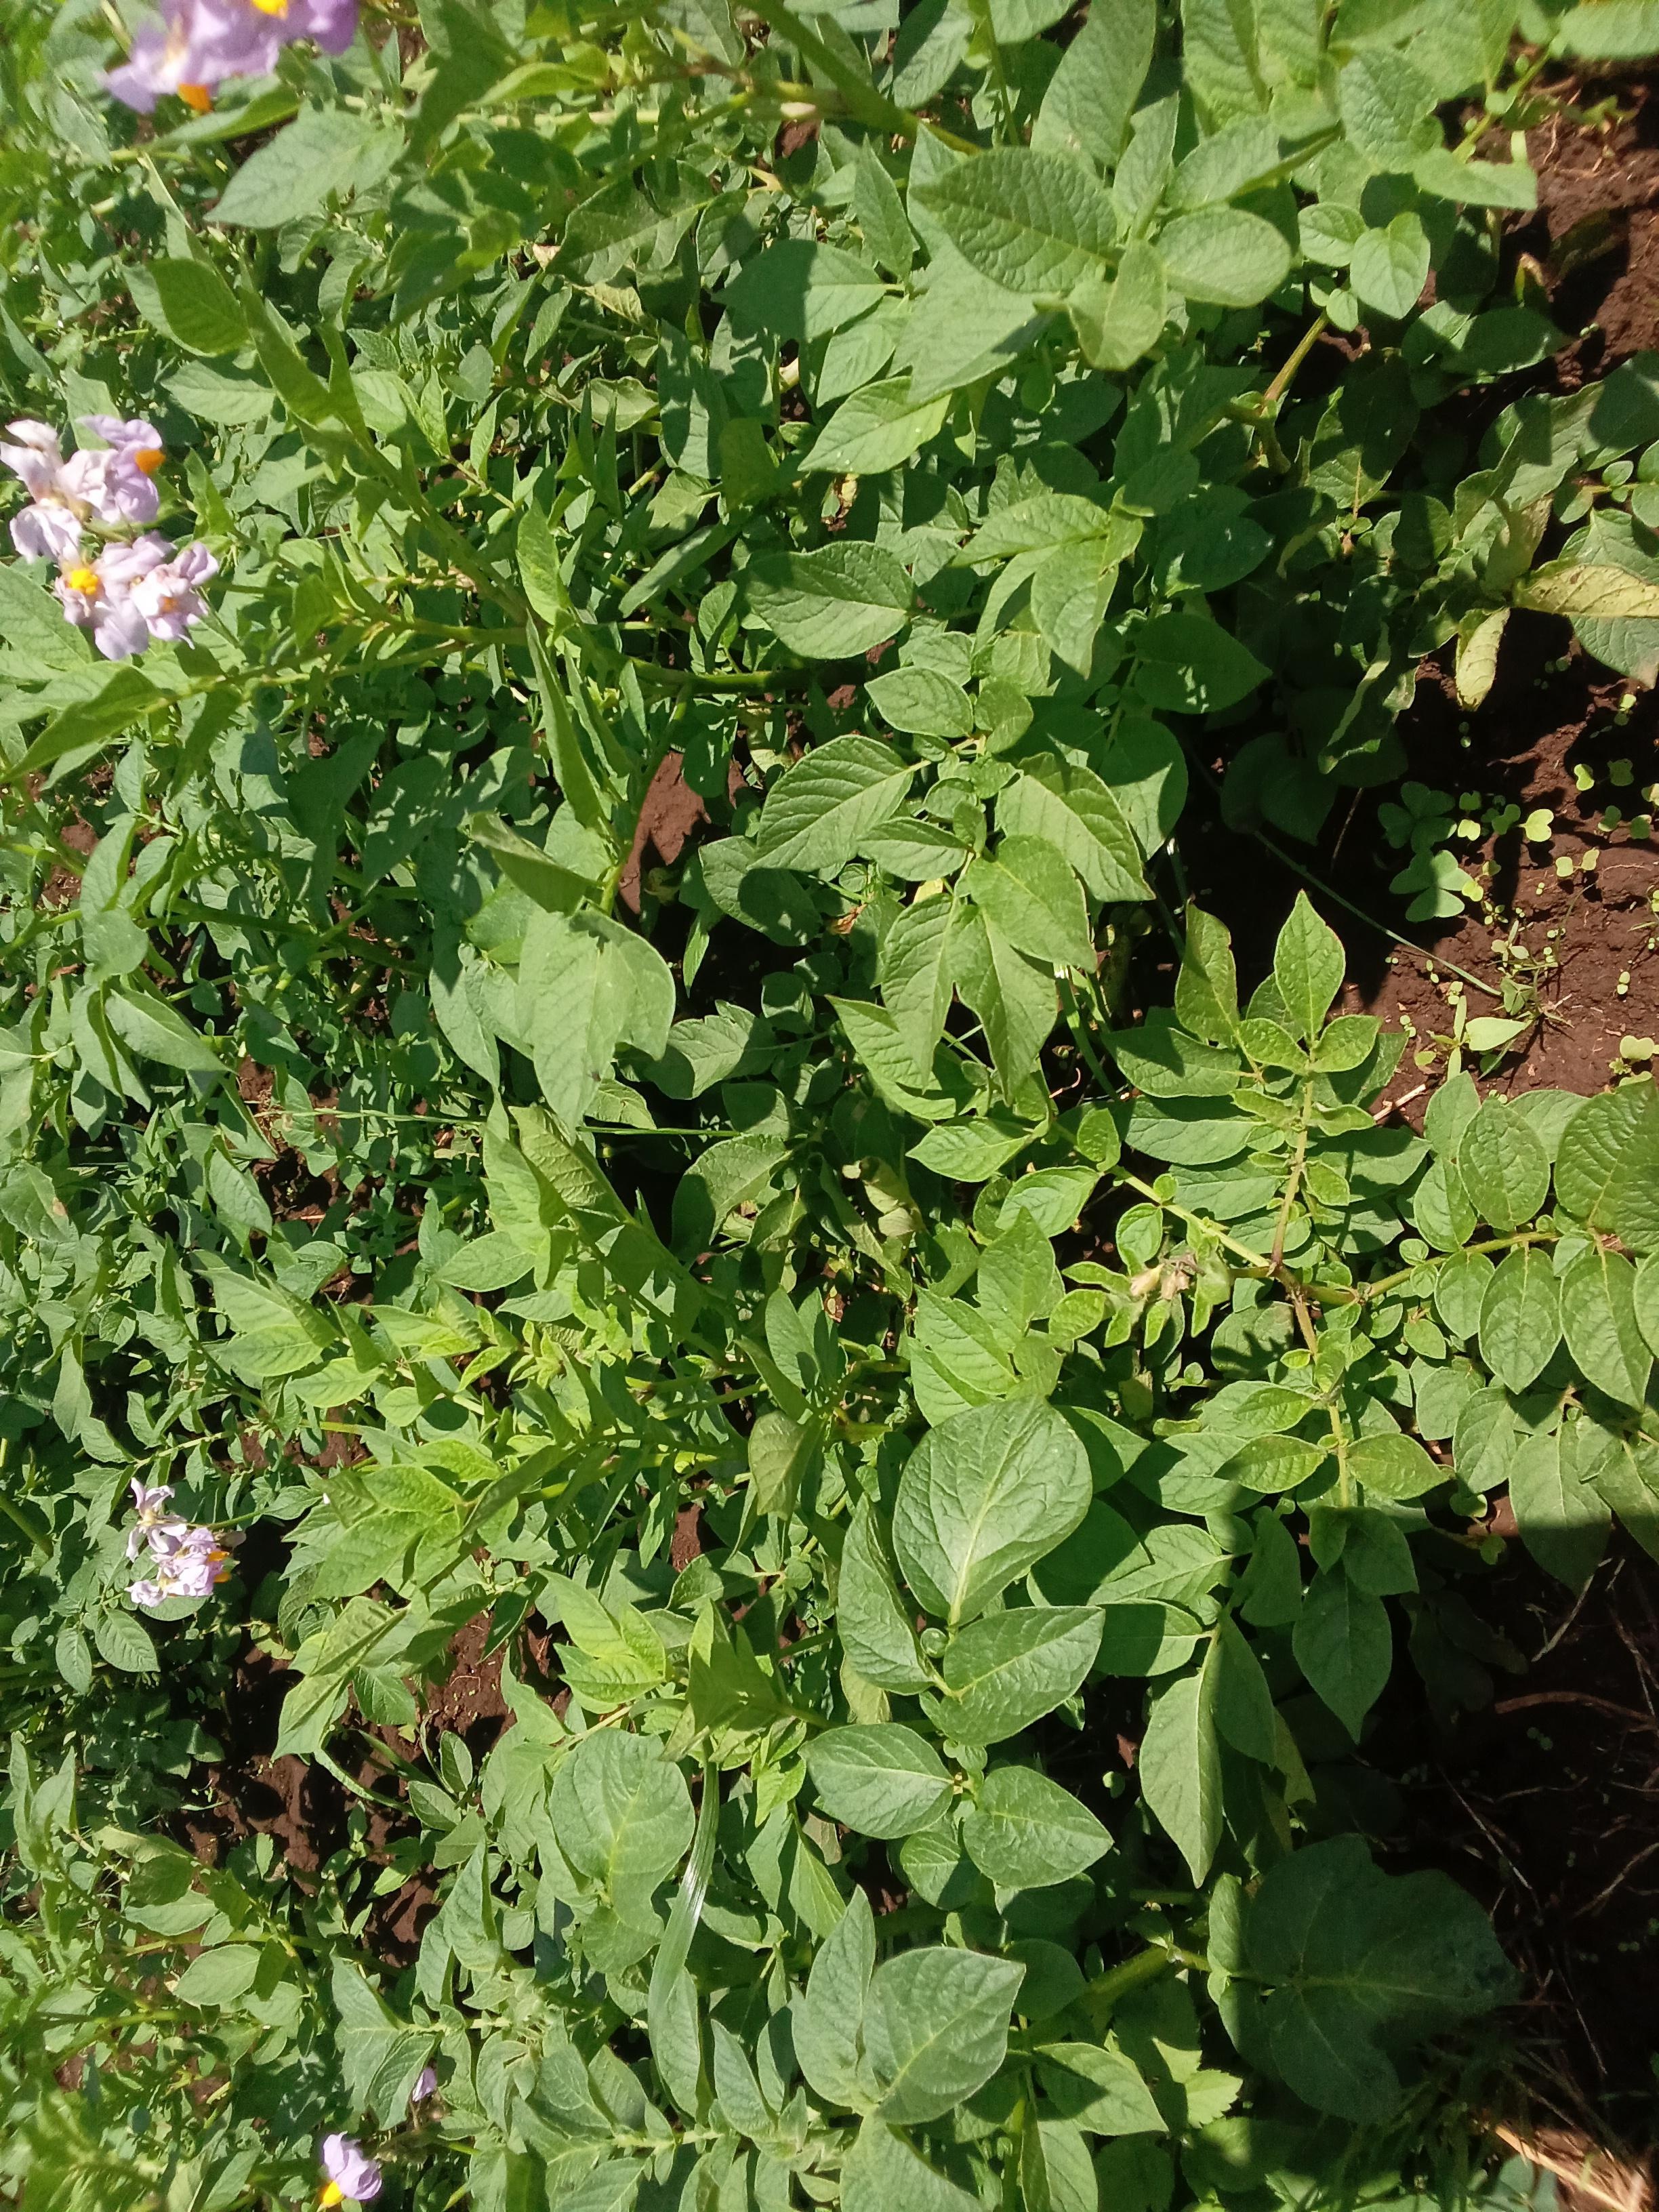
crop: potato
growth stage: flowering
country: Kenya
